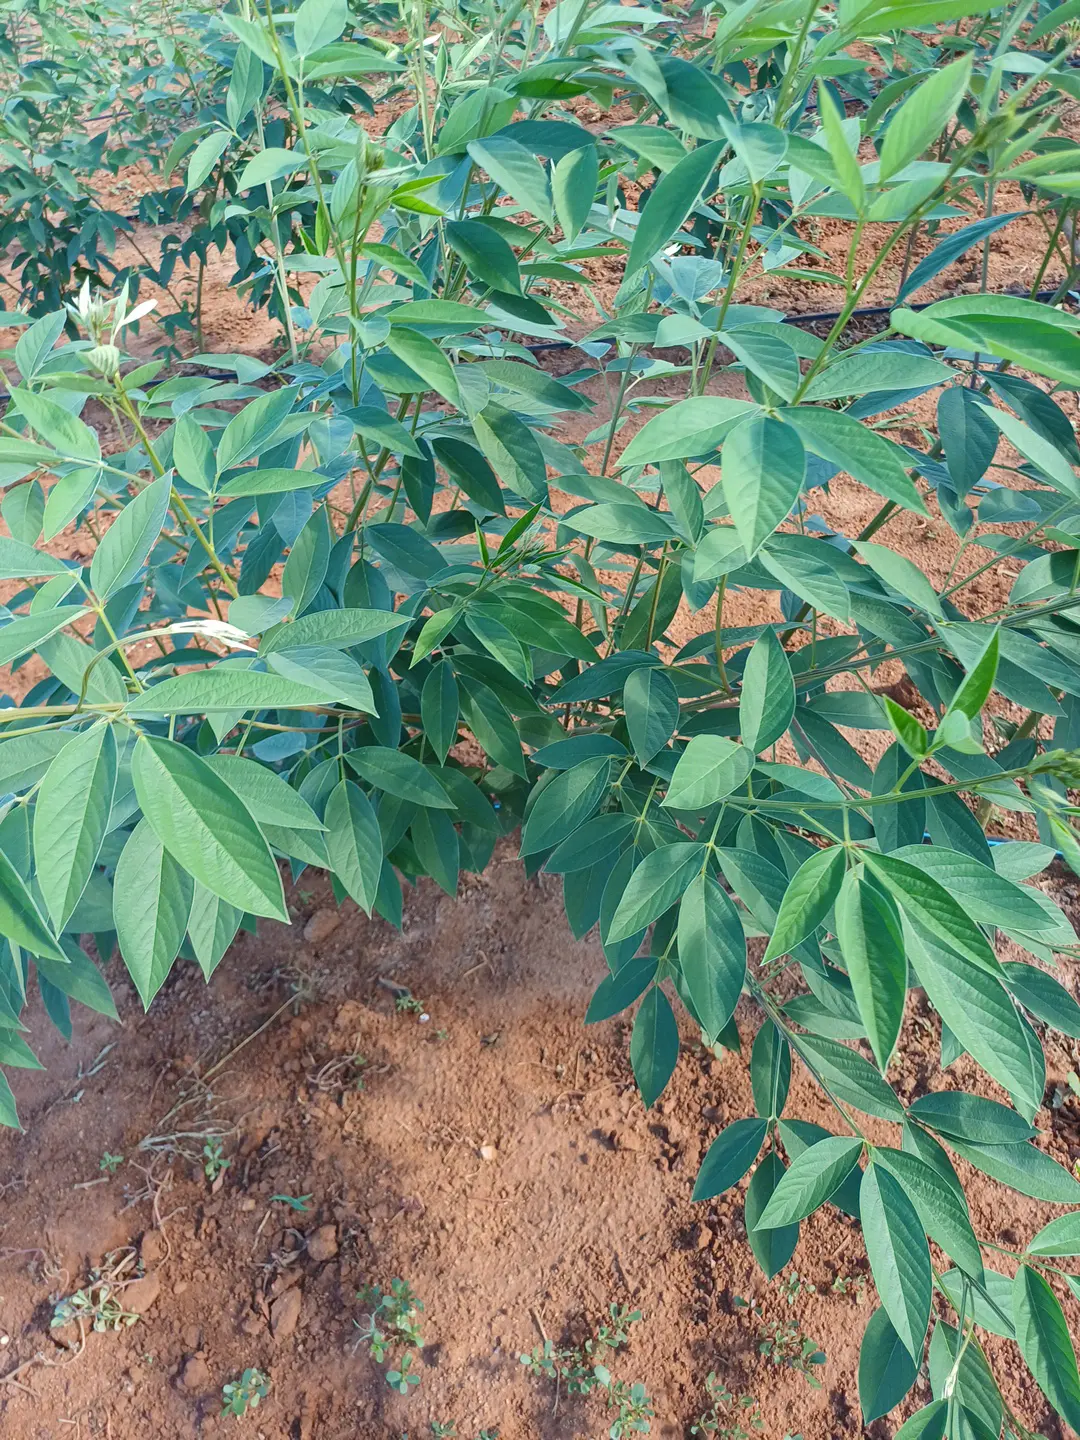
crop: pigeonpea
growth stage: vegetative
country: Kenya
